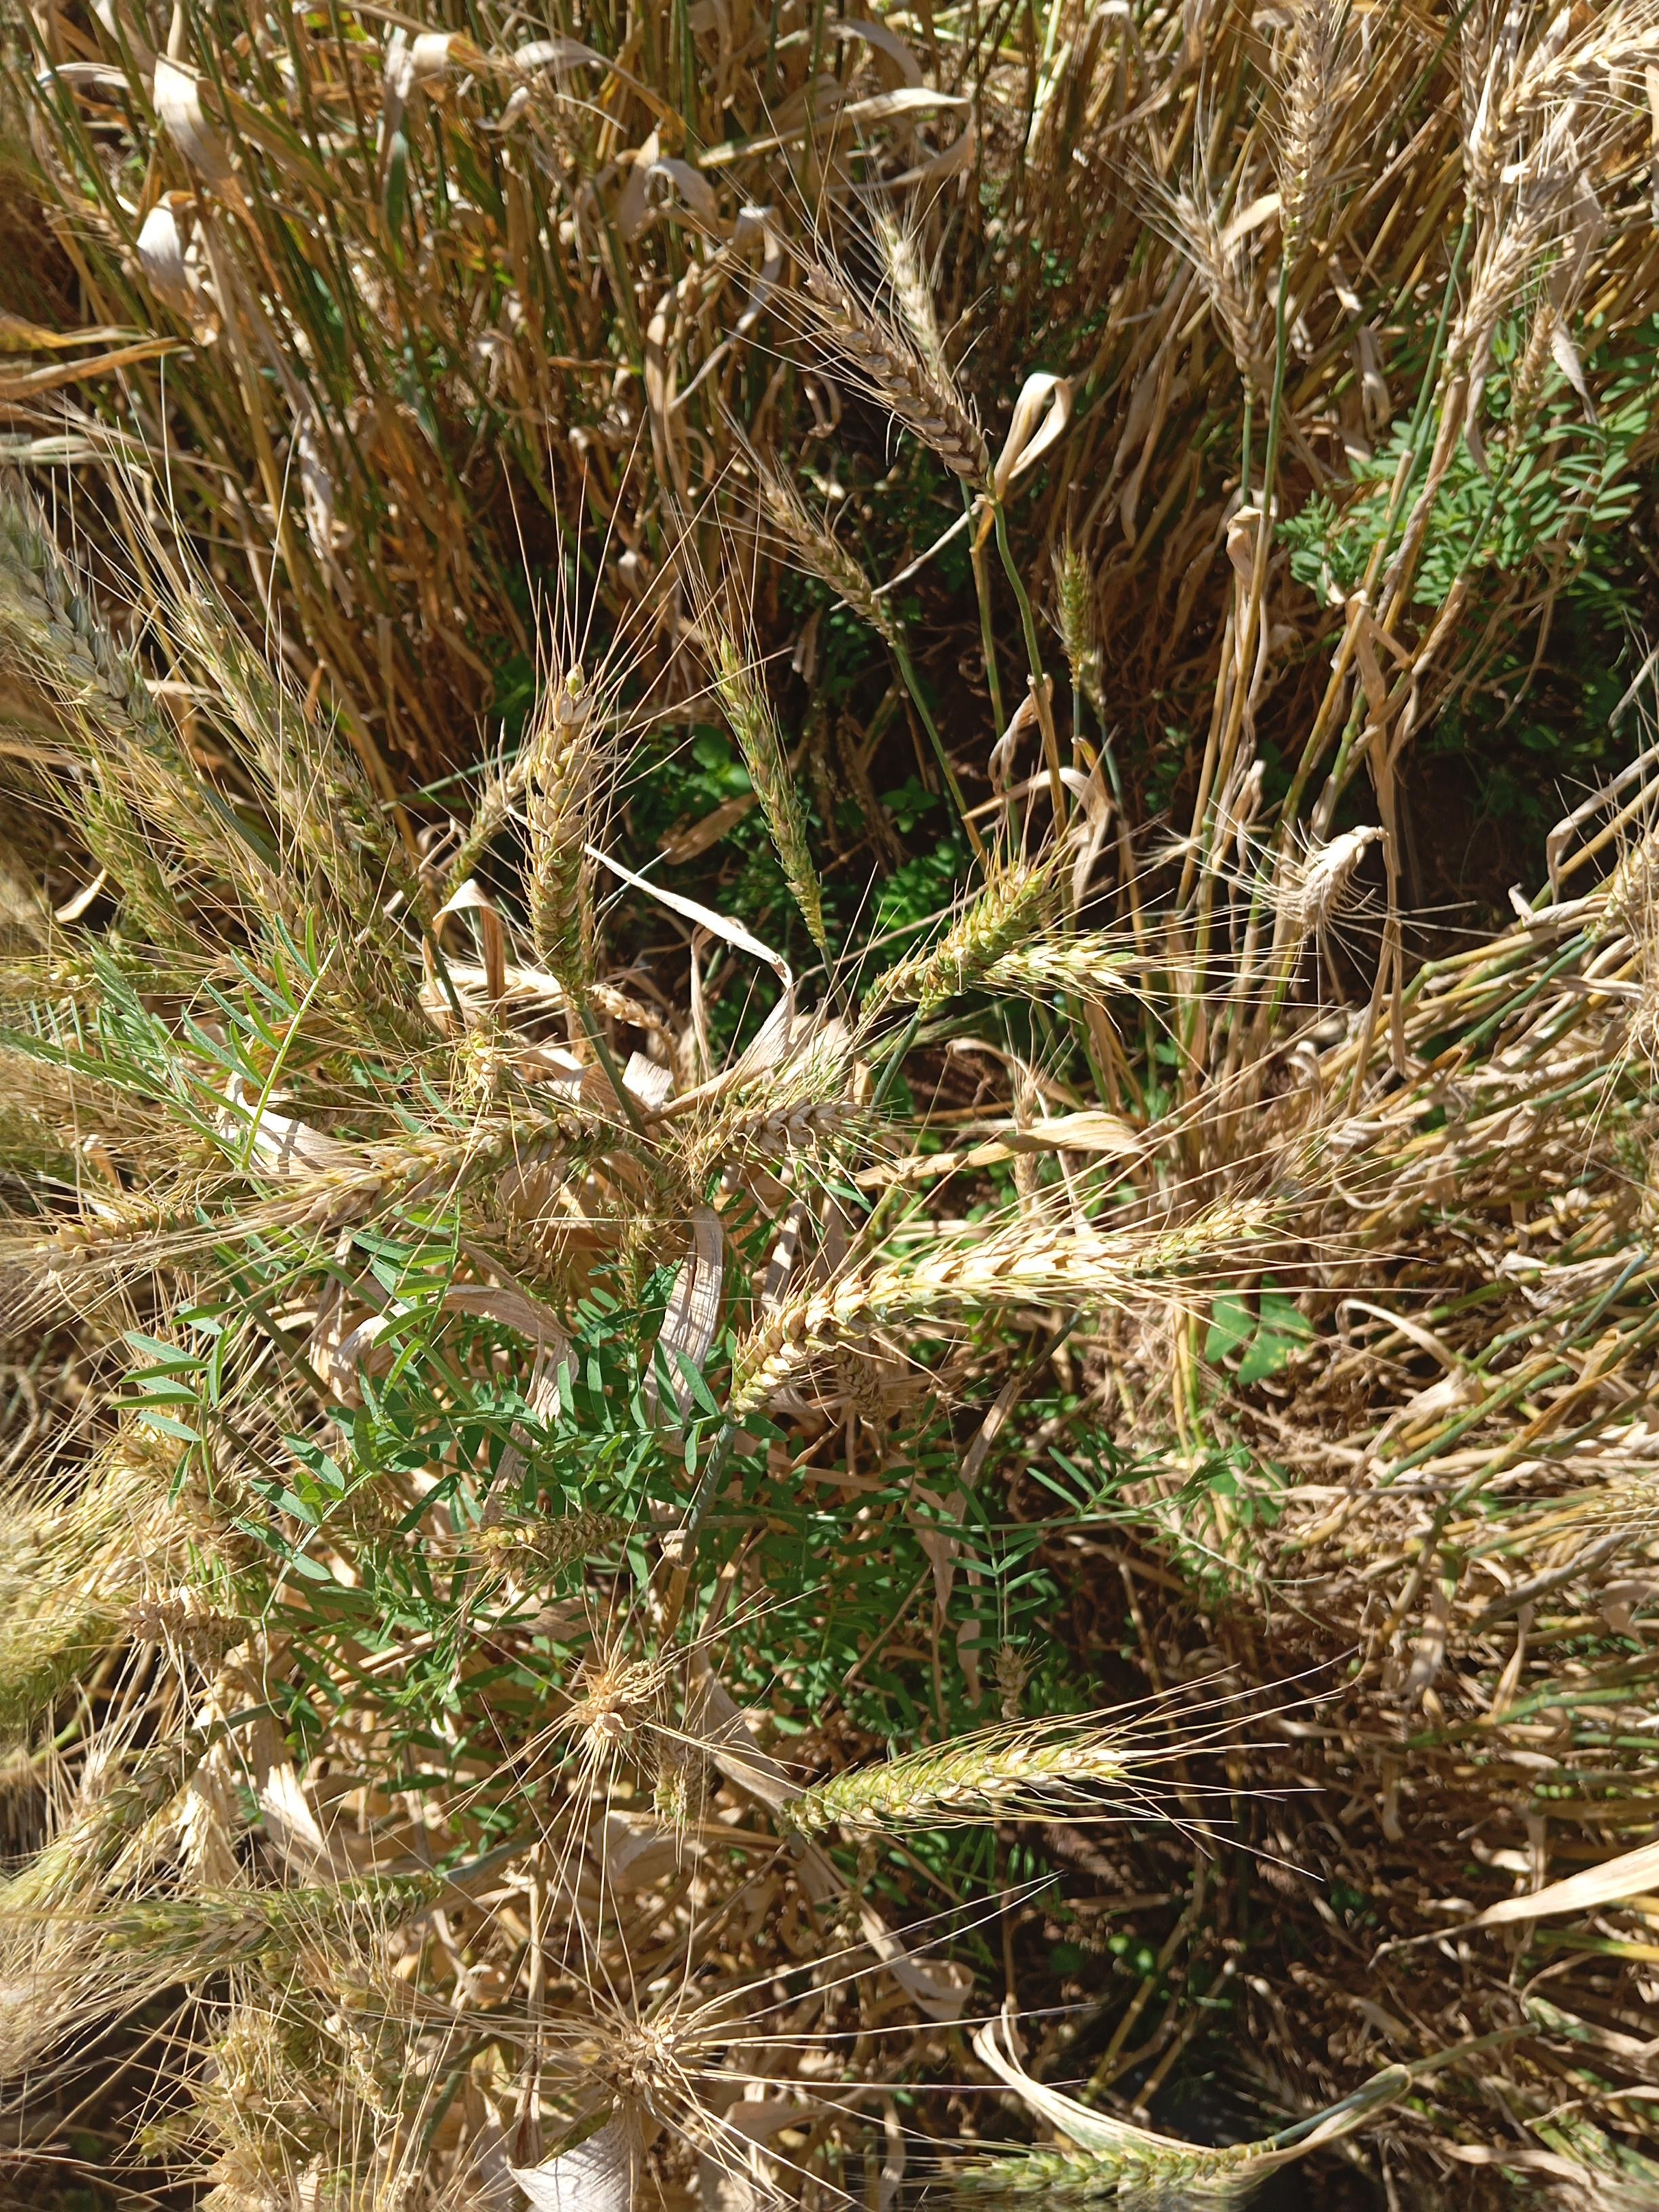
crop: wheat
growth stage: maturity
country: Kenya
